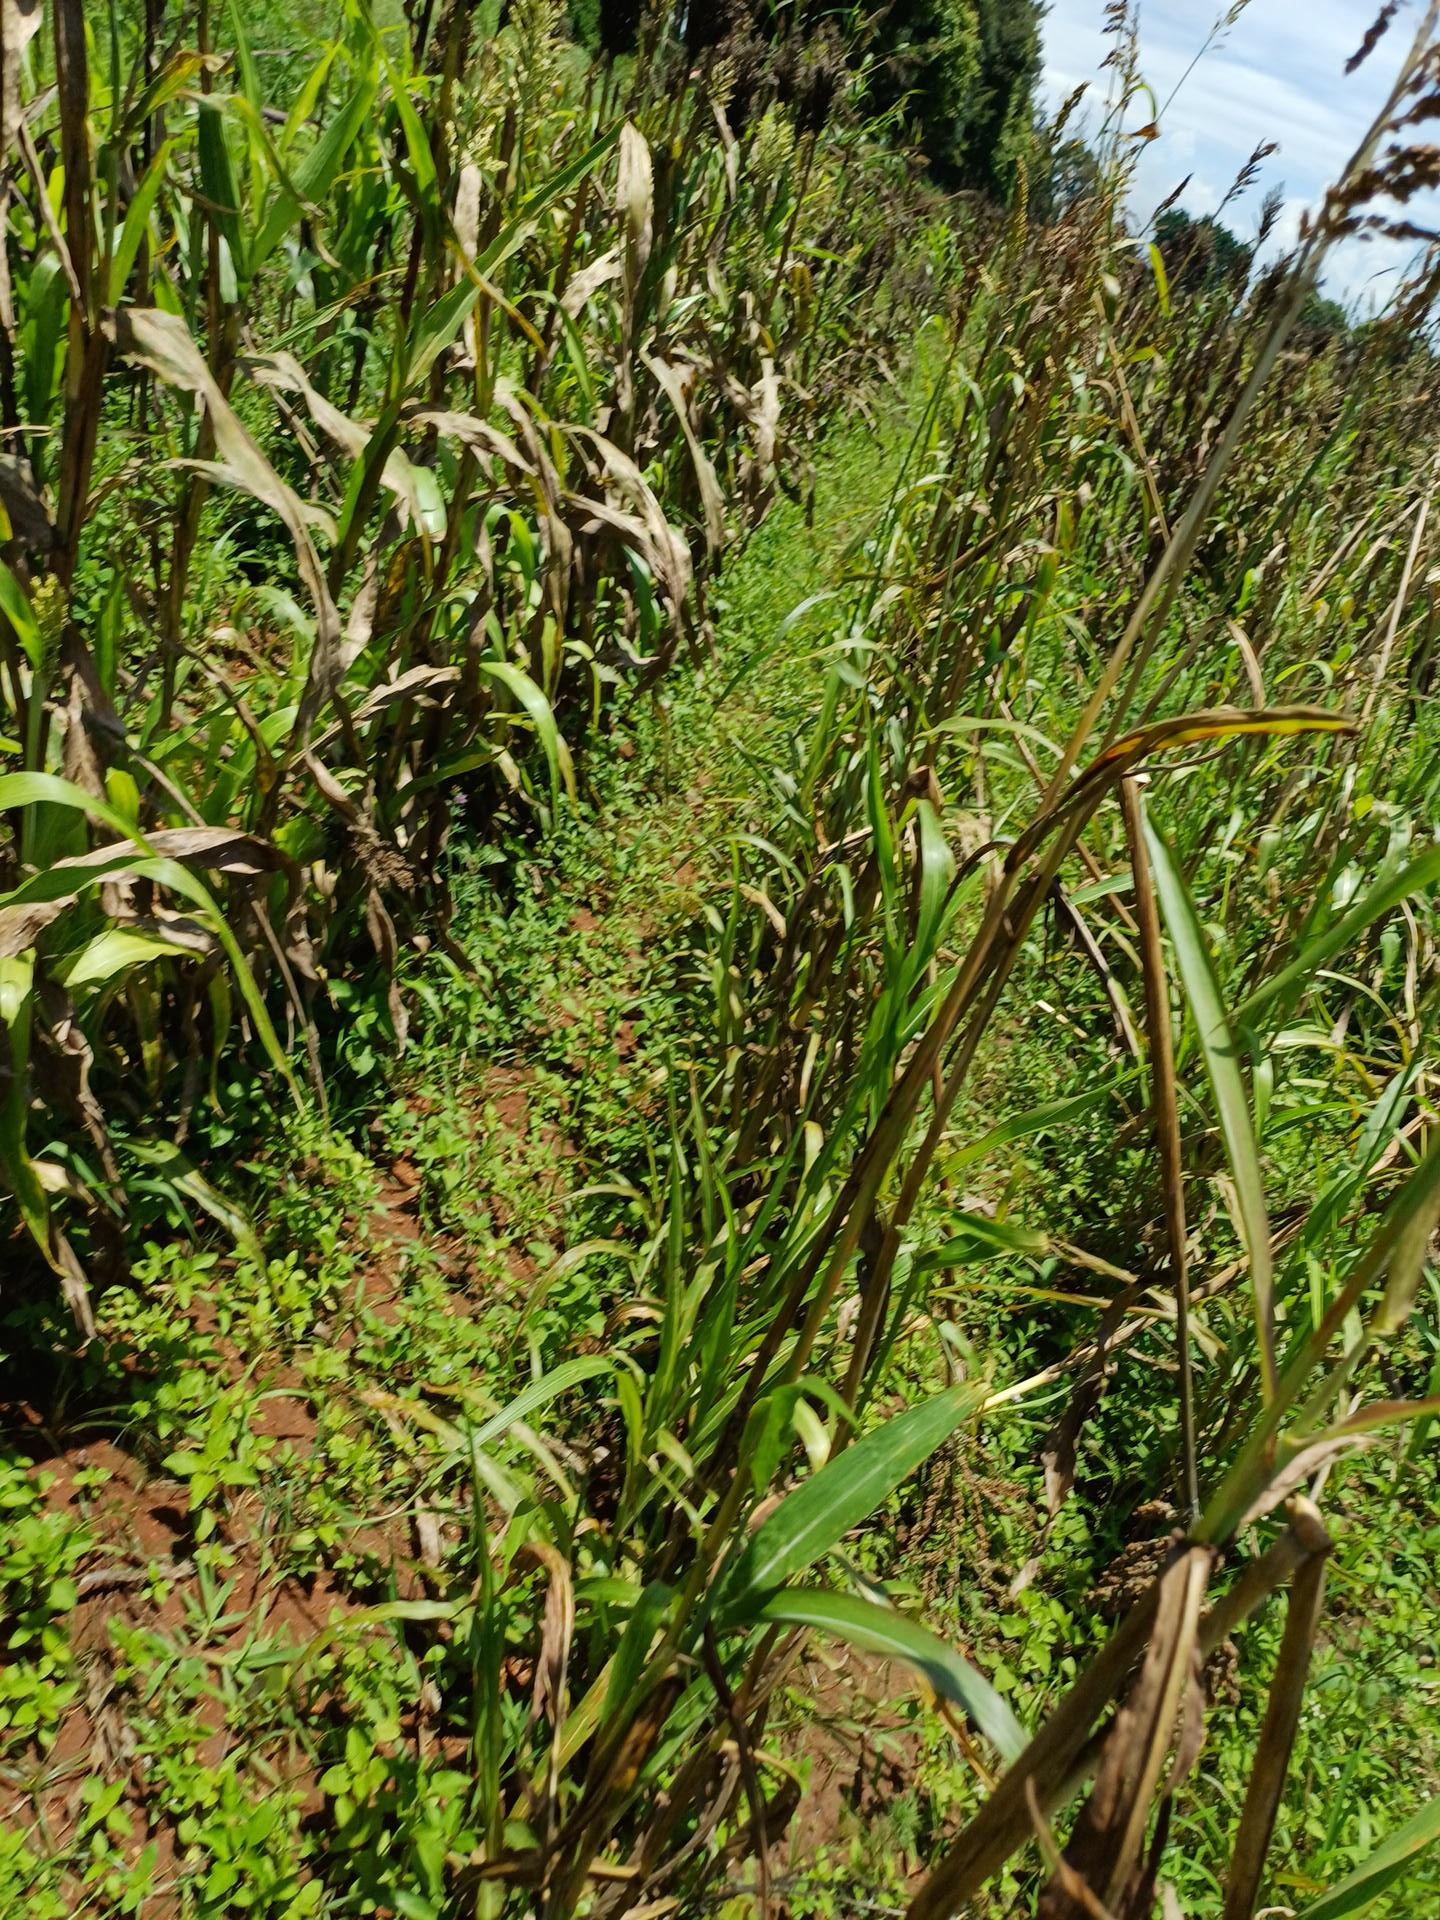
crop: sorghum
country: Kenya
